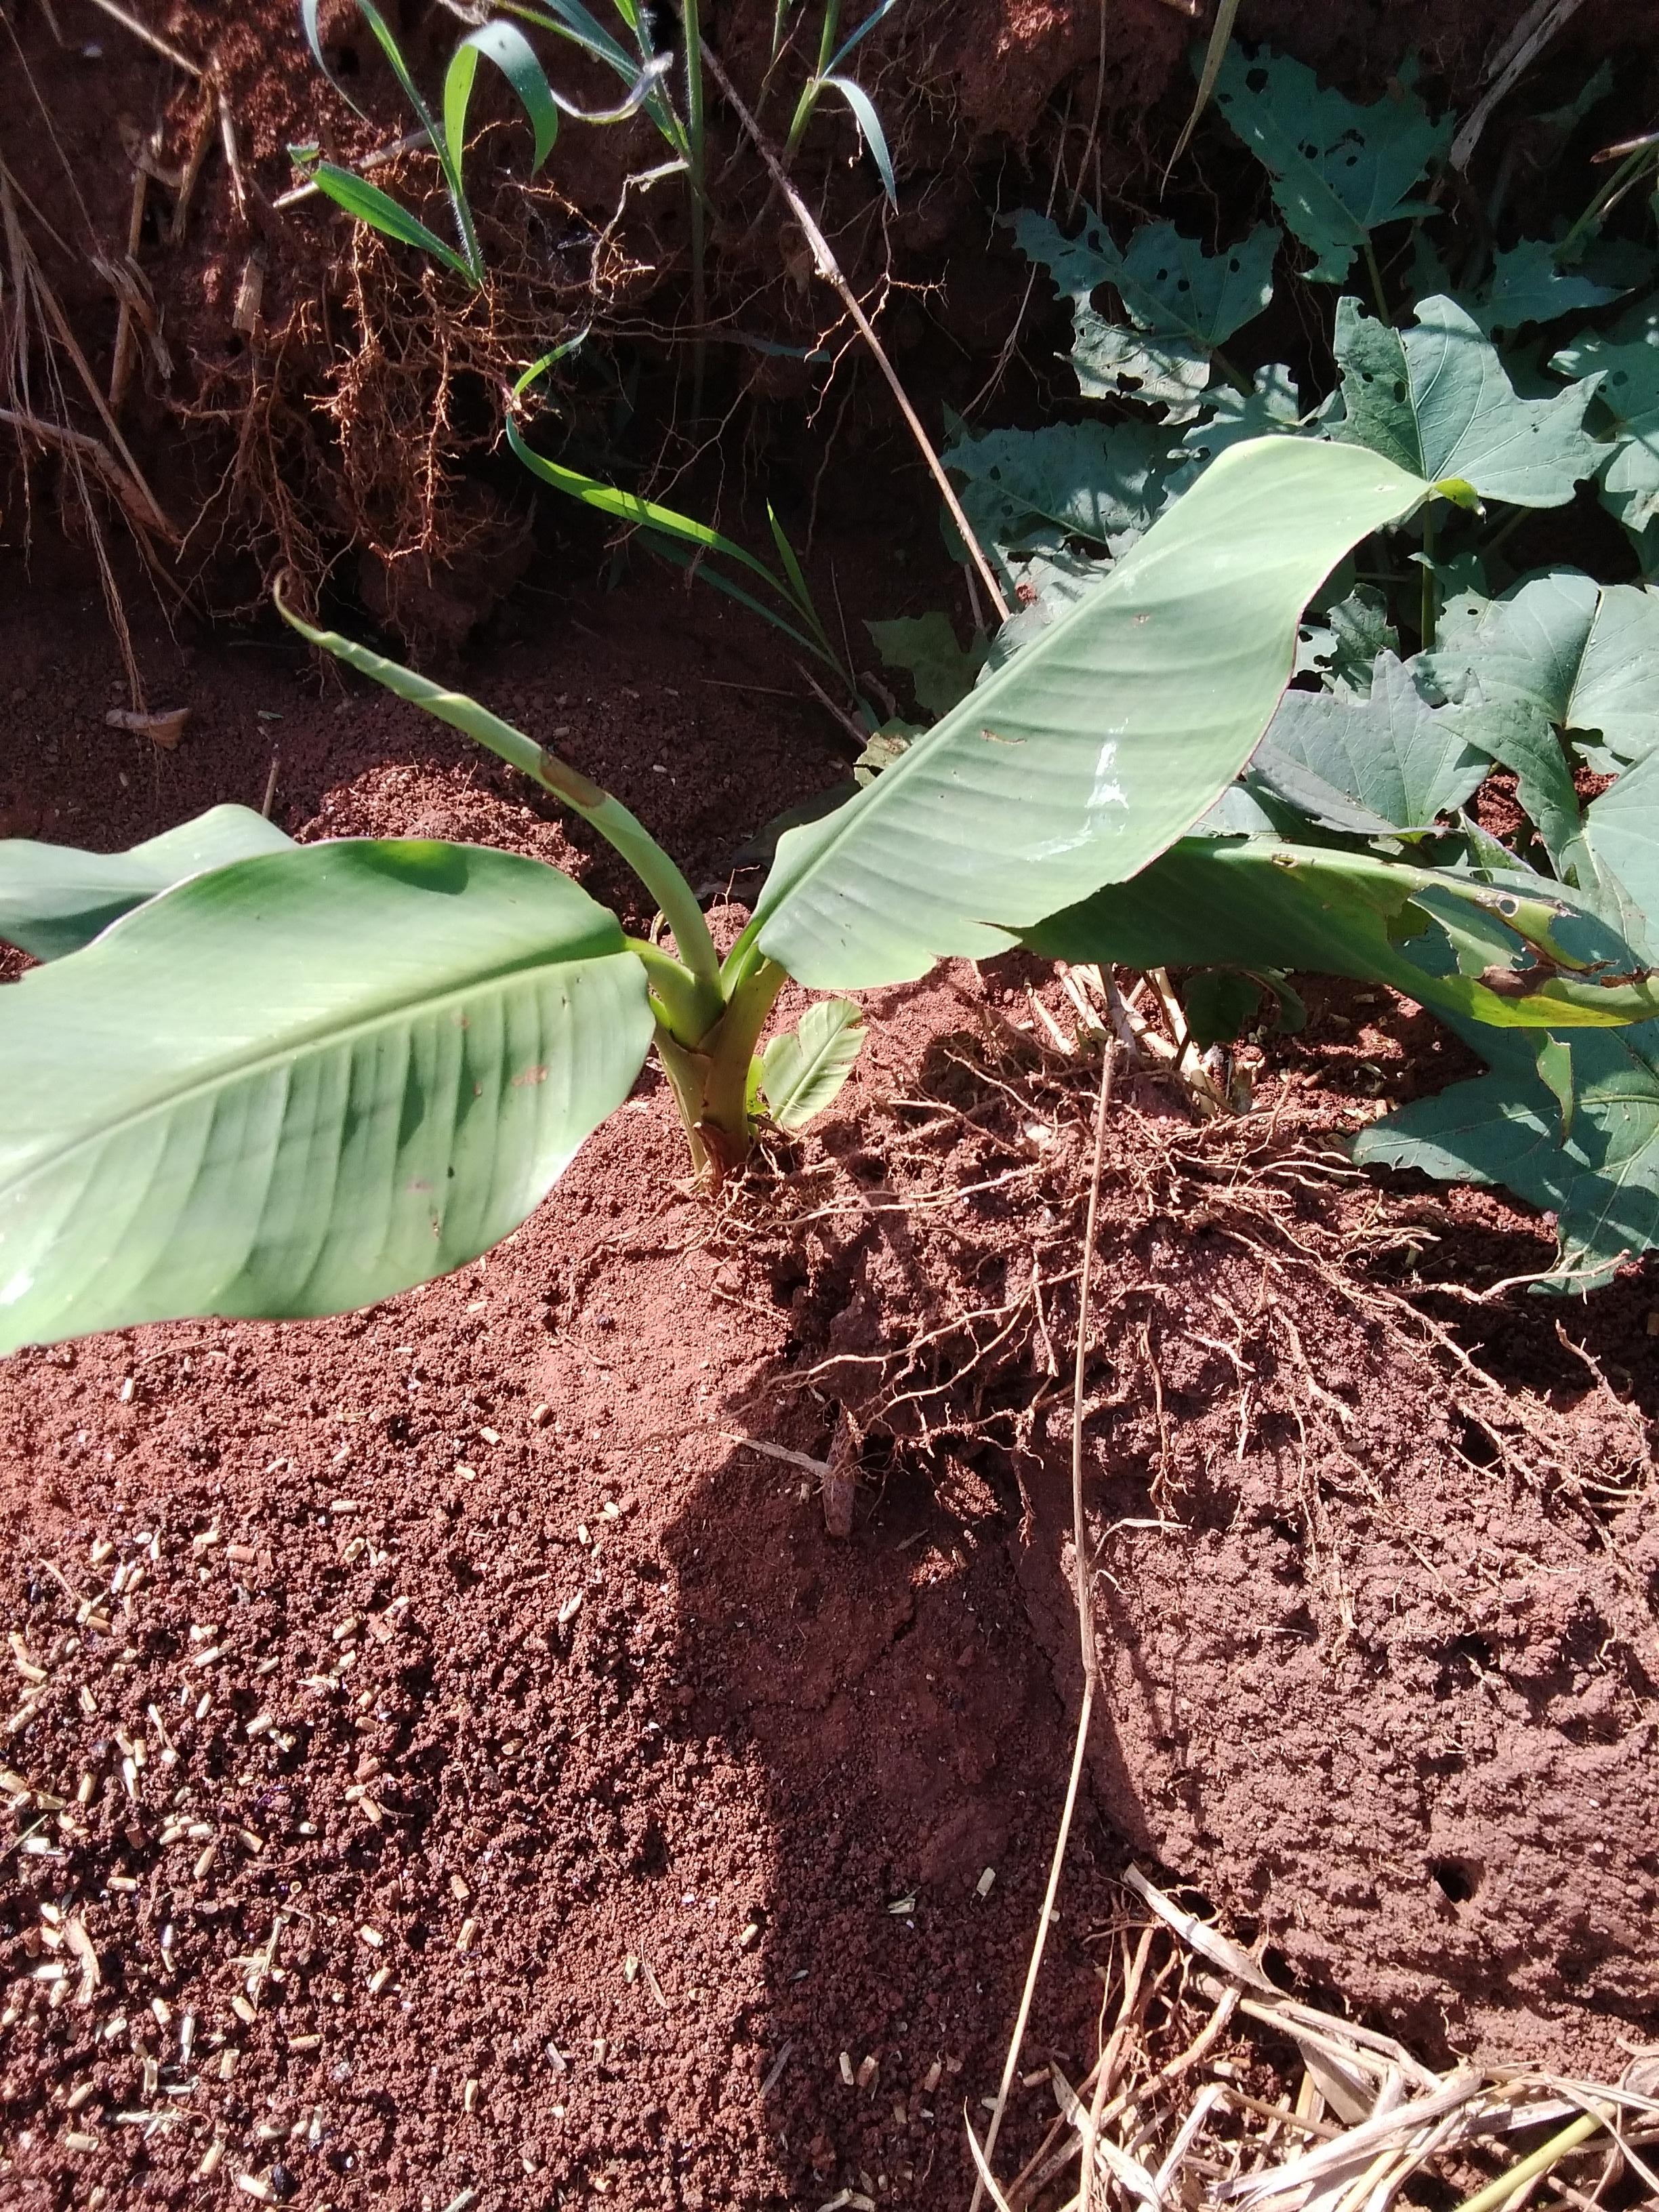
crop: banana
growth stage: vegetative
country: Tanzania
